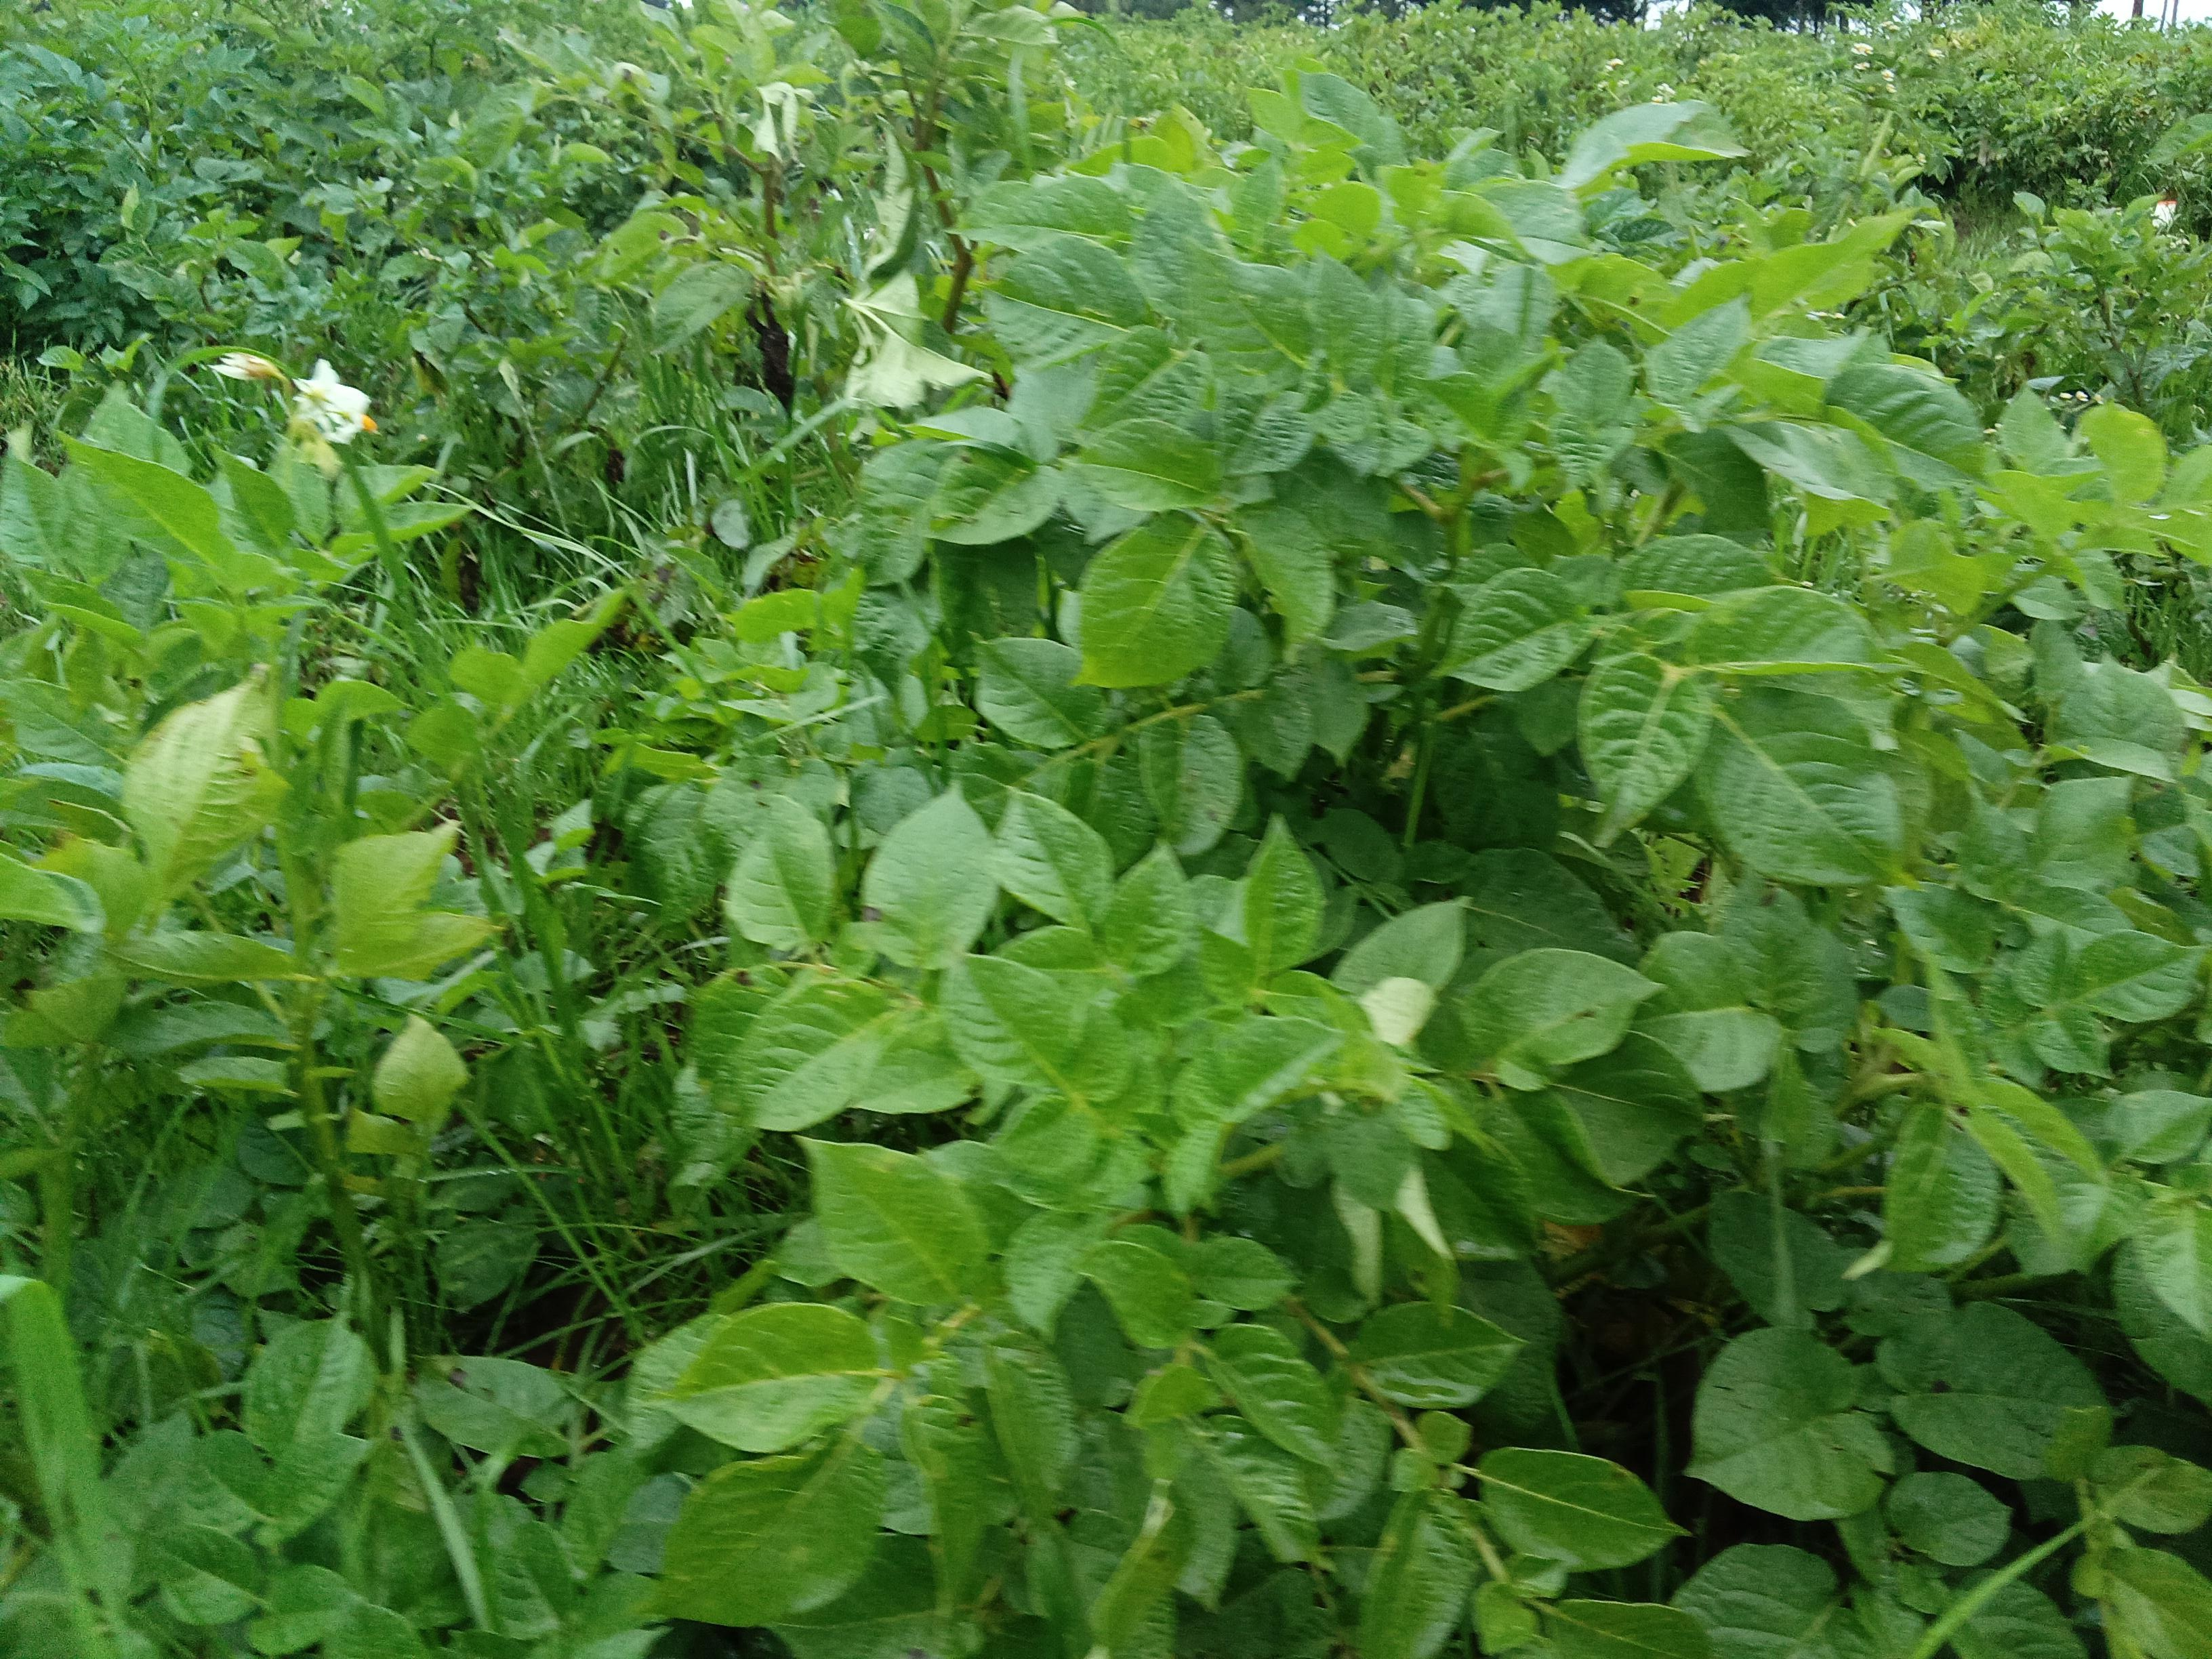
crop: potato
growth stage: flowering
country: Kenya
